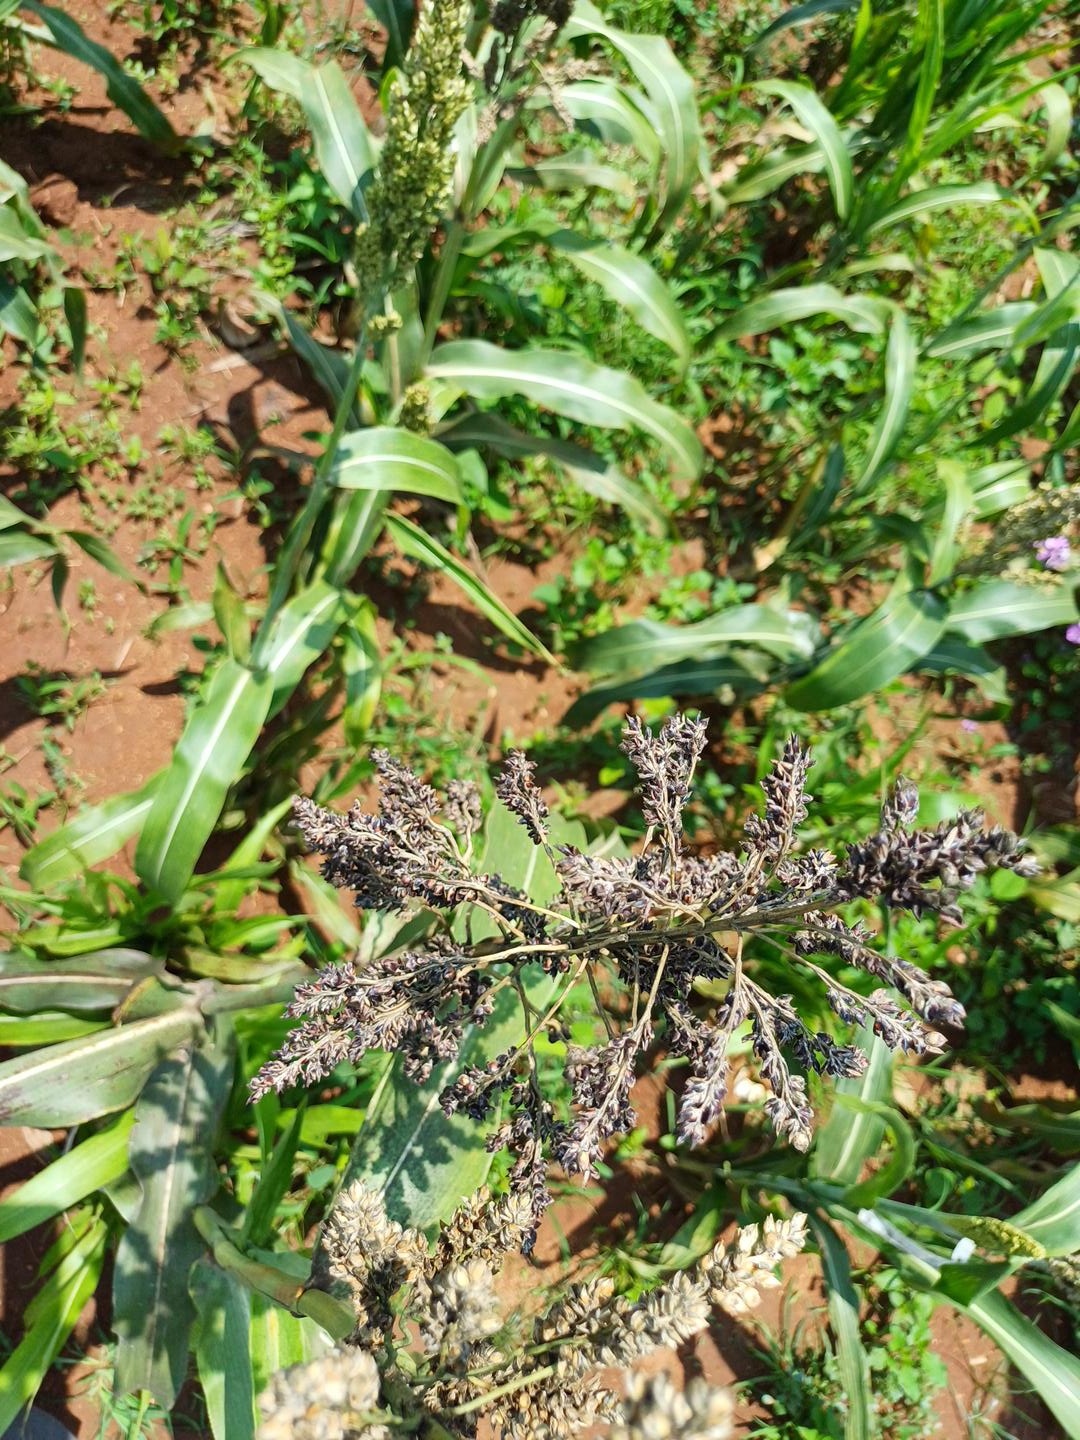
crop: sorghum
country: Kenya
